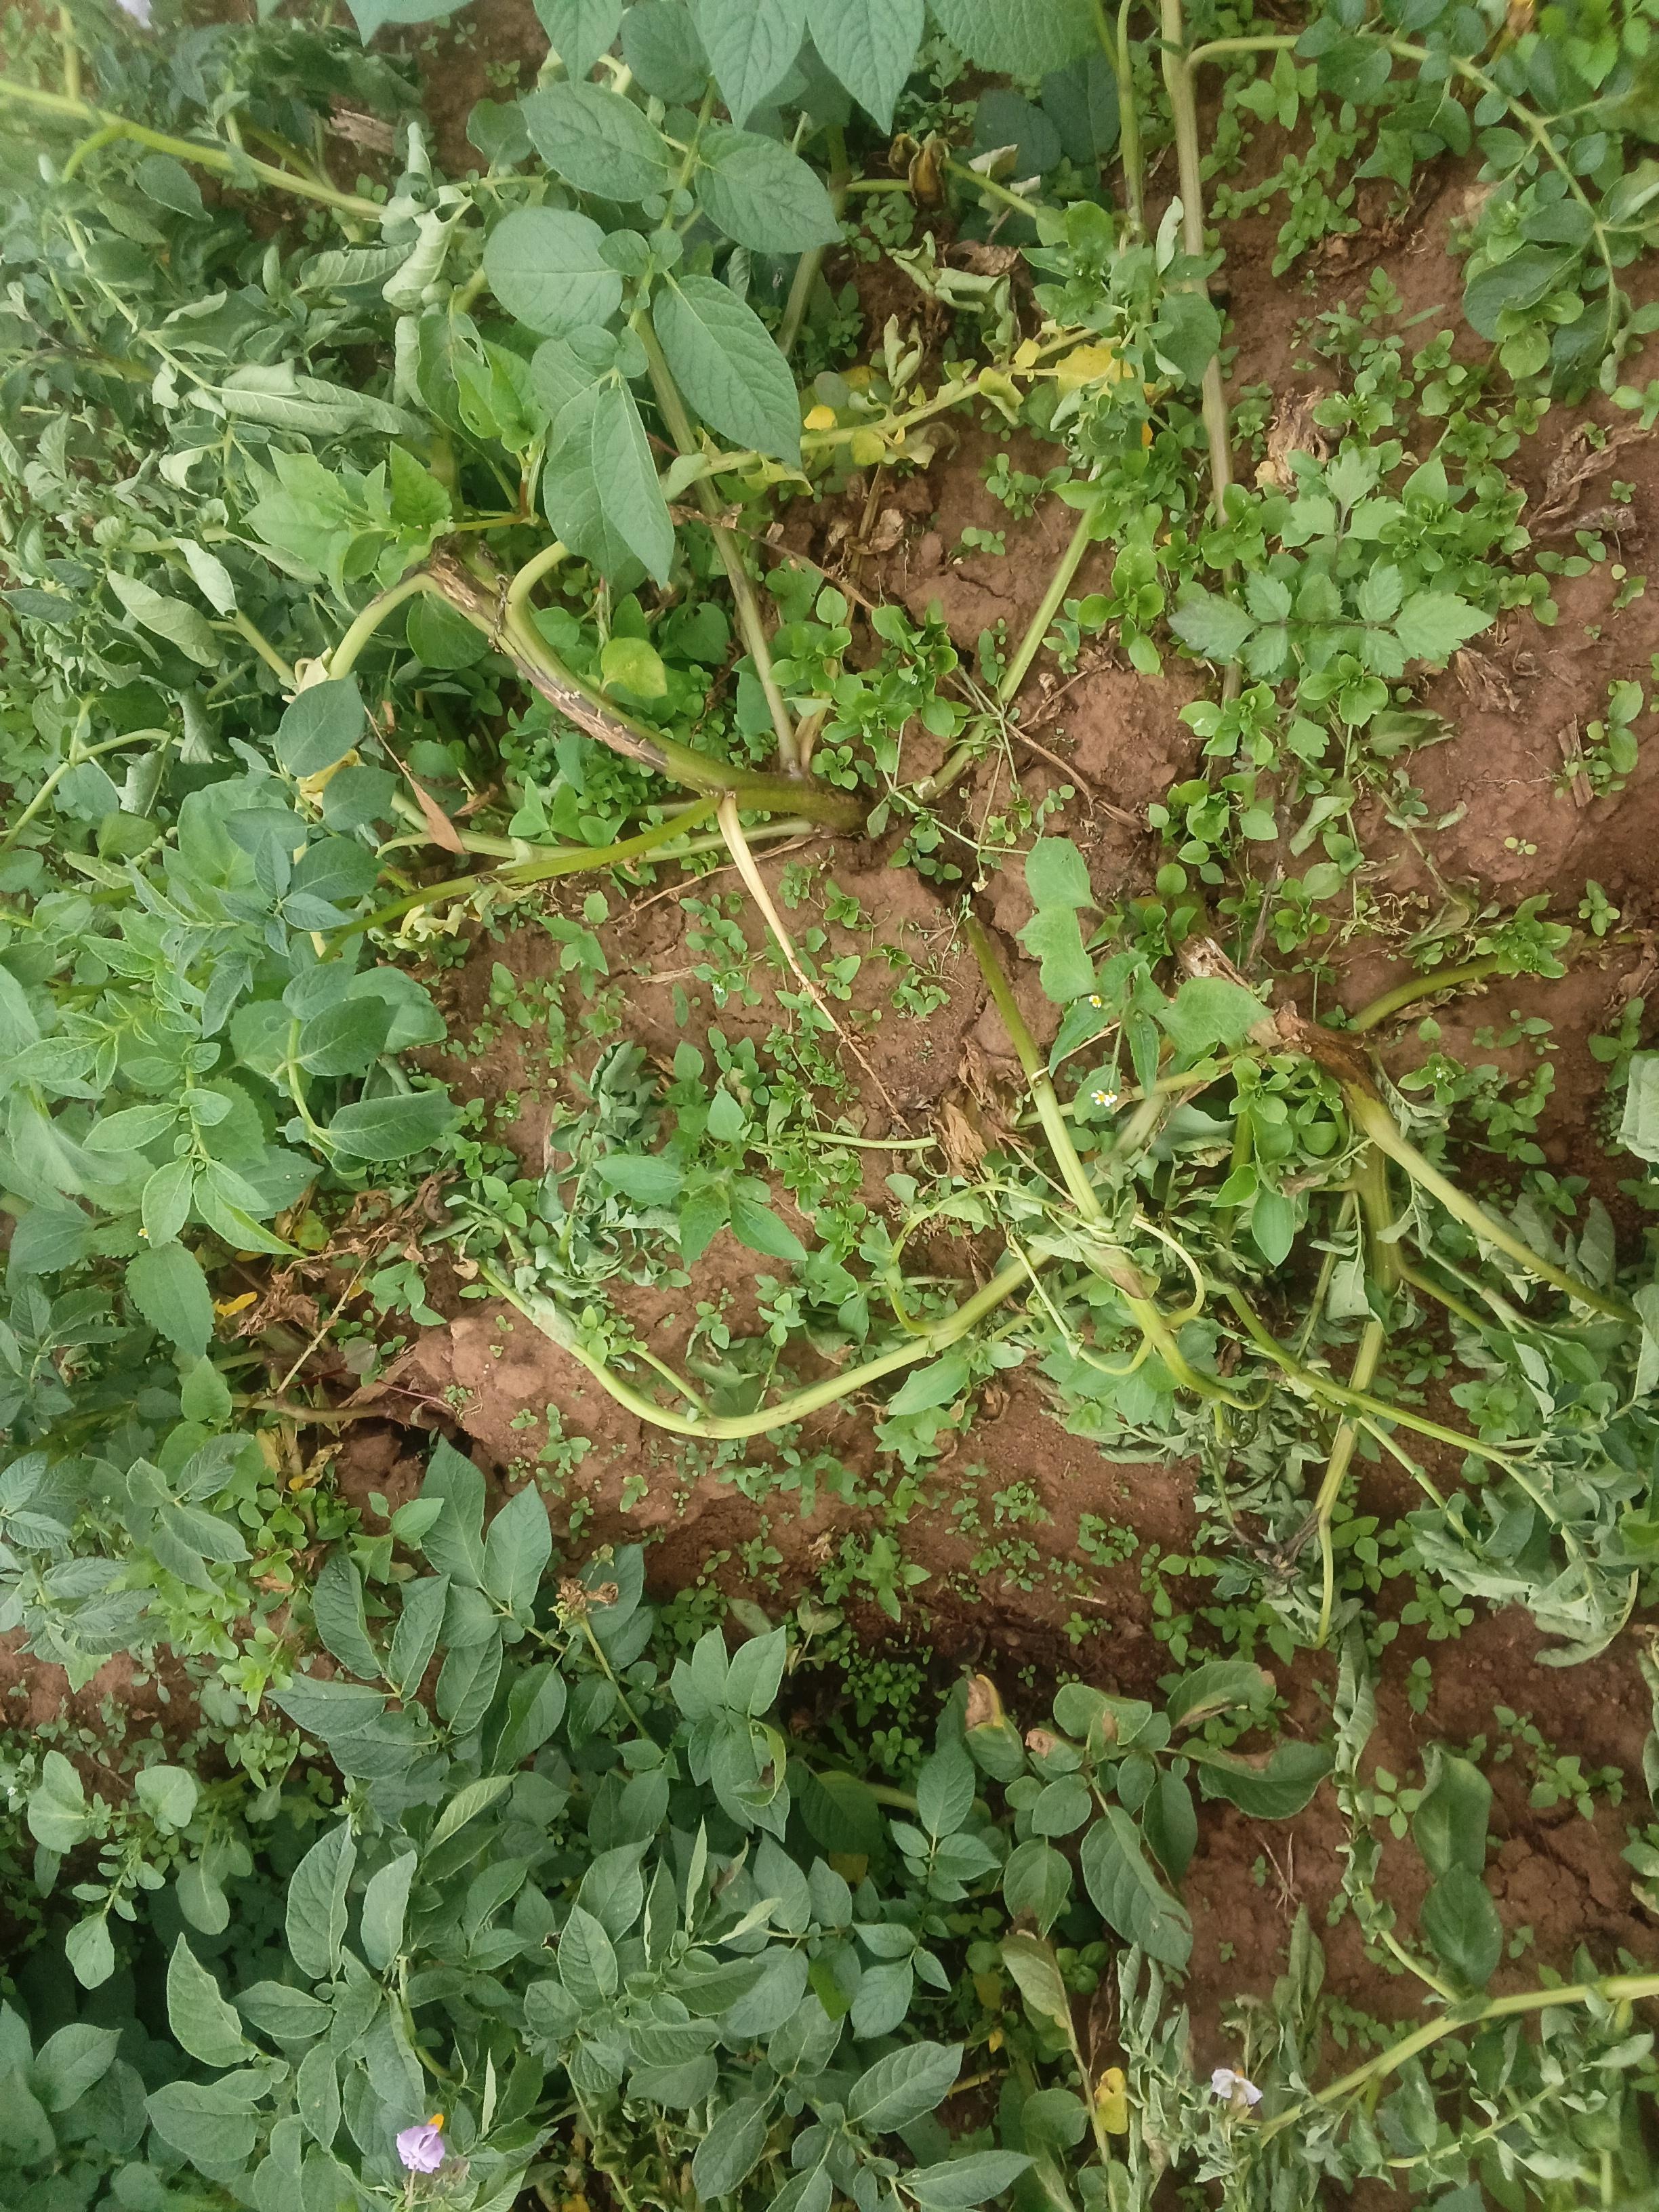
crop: potato
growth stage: flowering
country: Kenya
